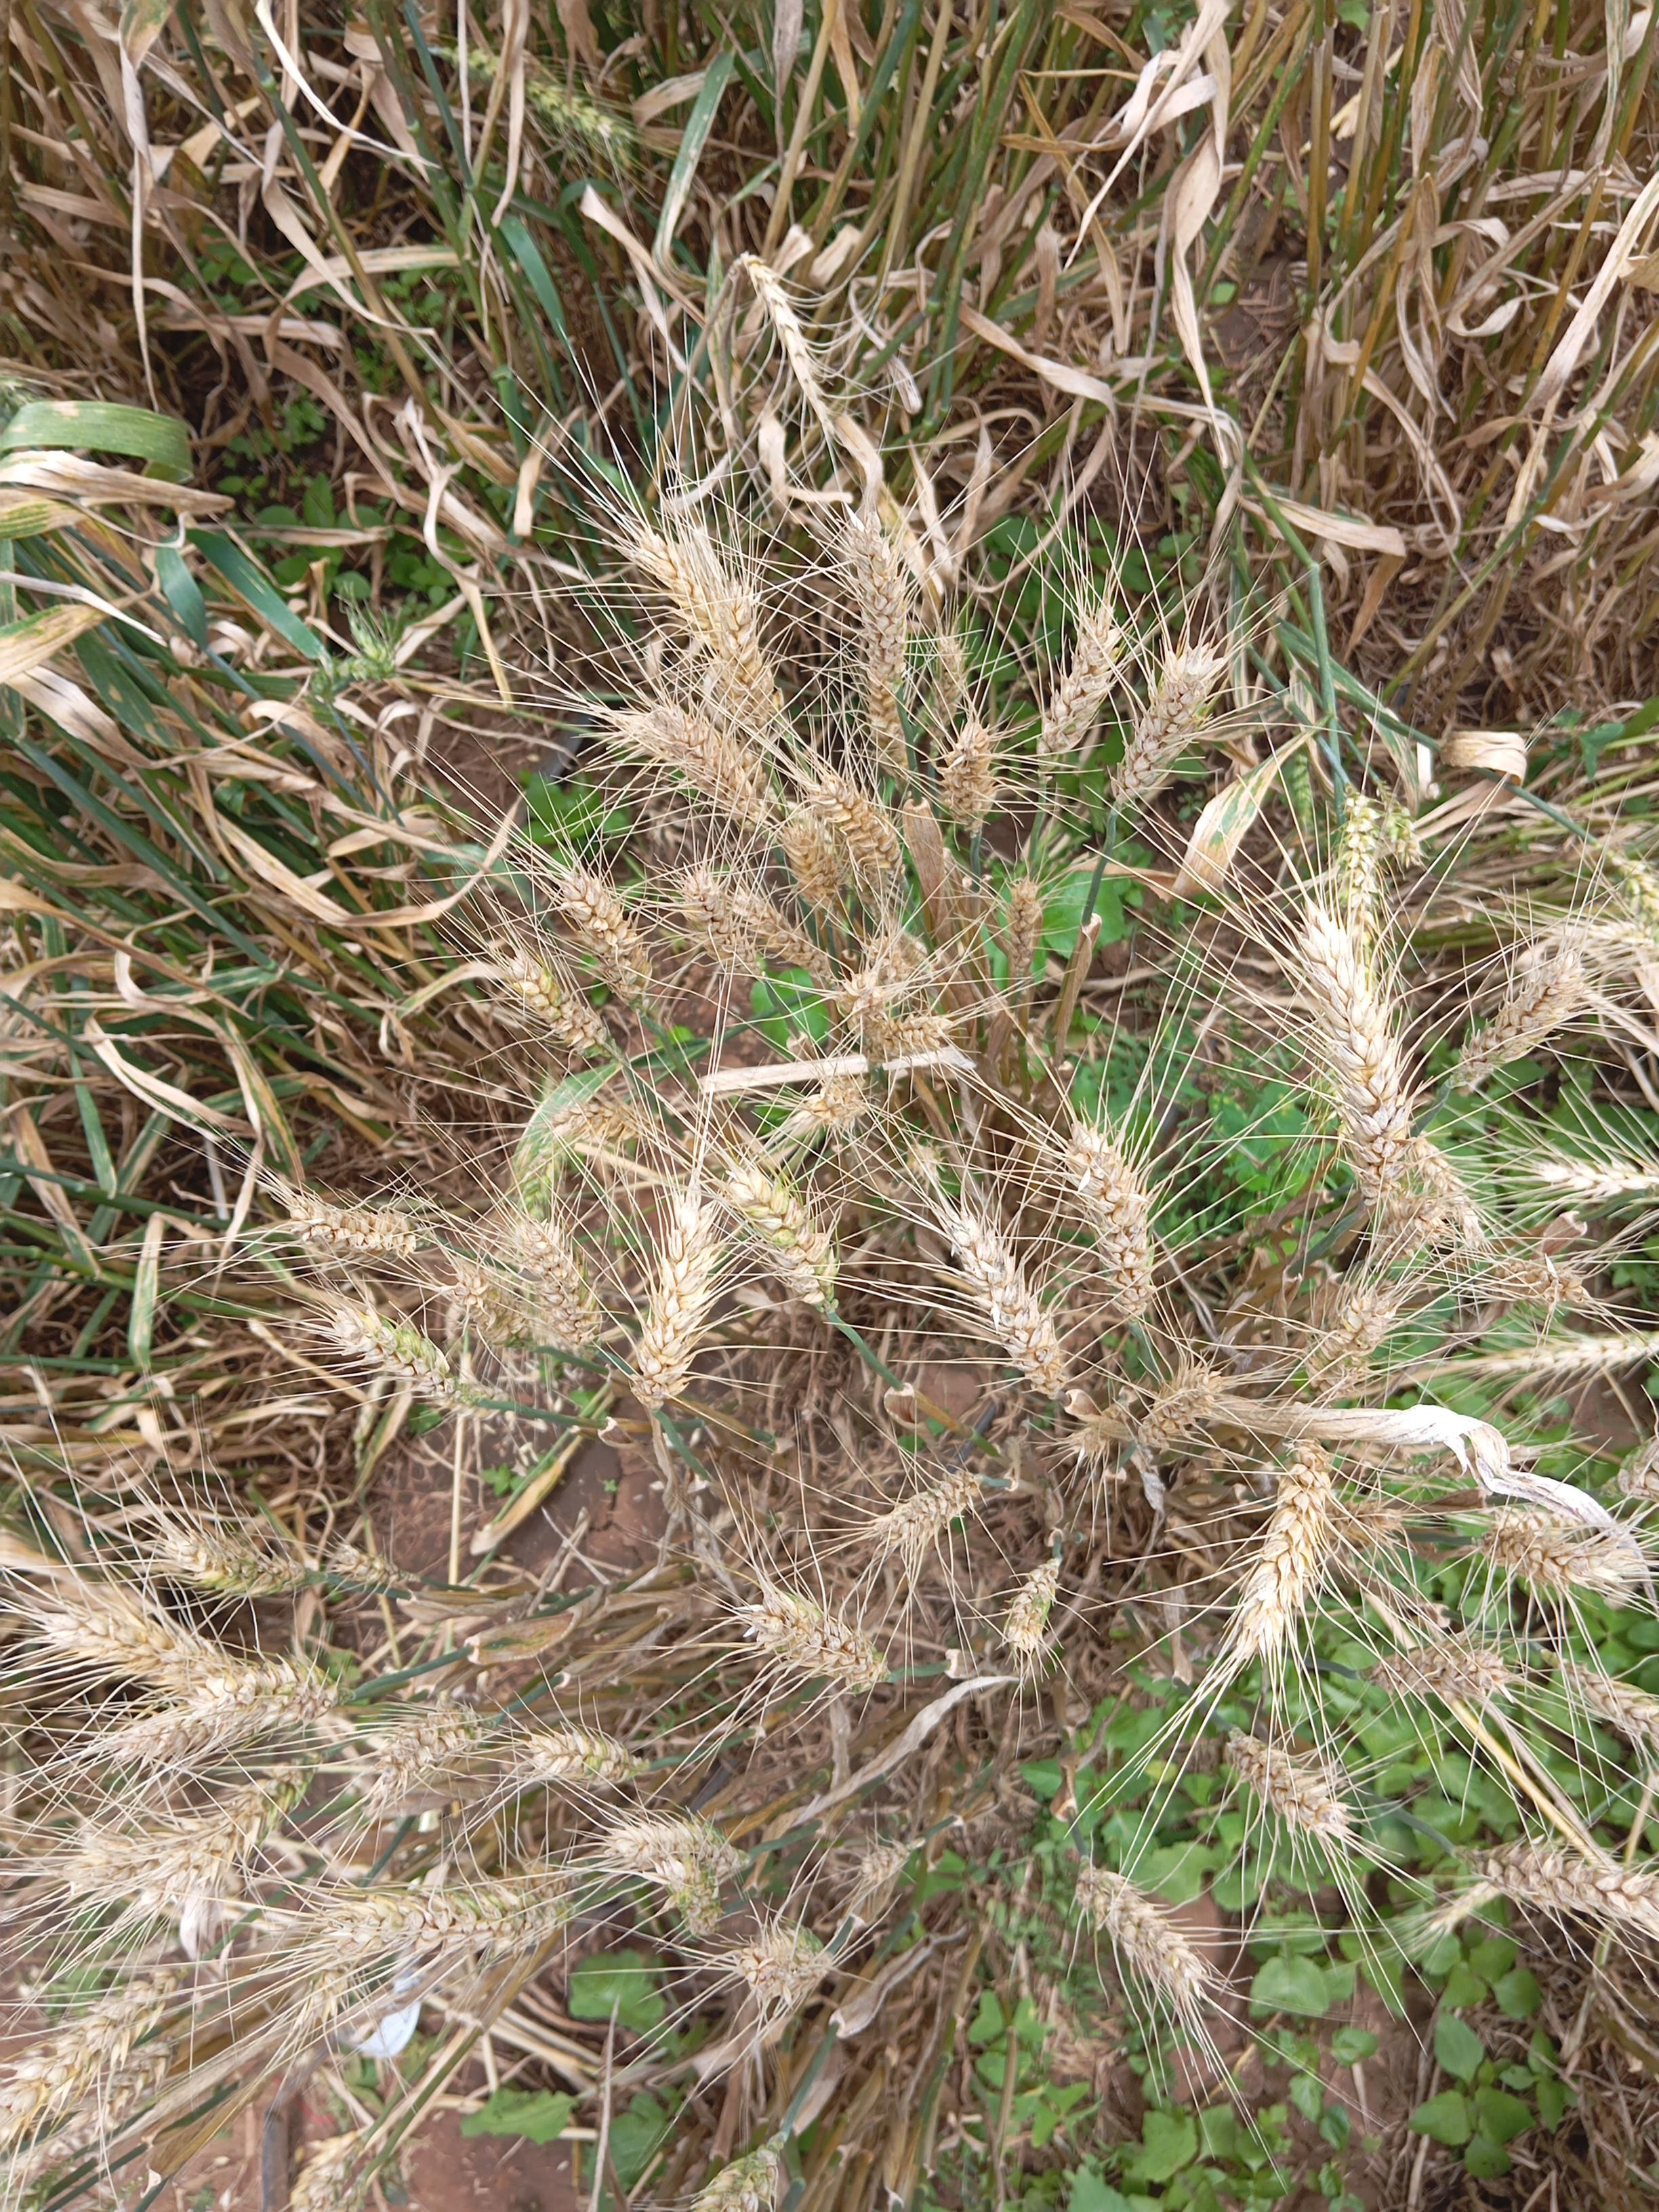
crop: wheat
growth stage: maturity
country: Kenya
